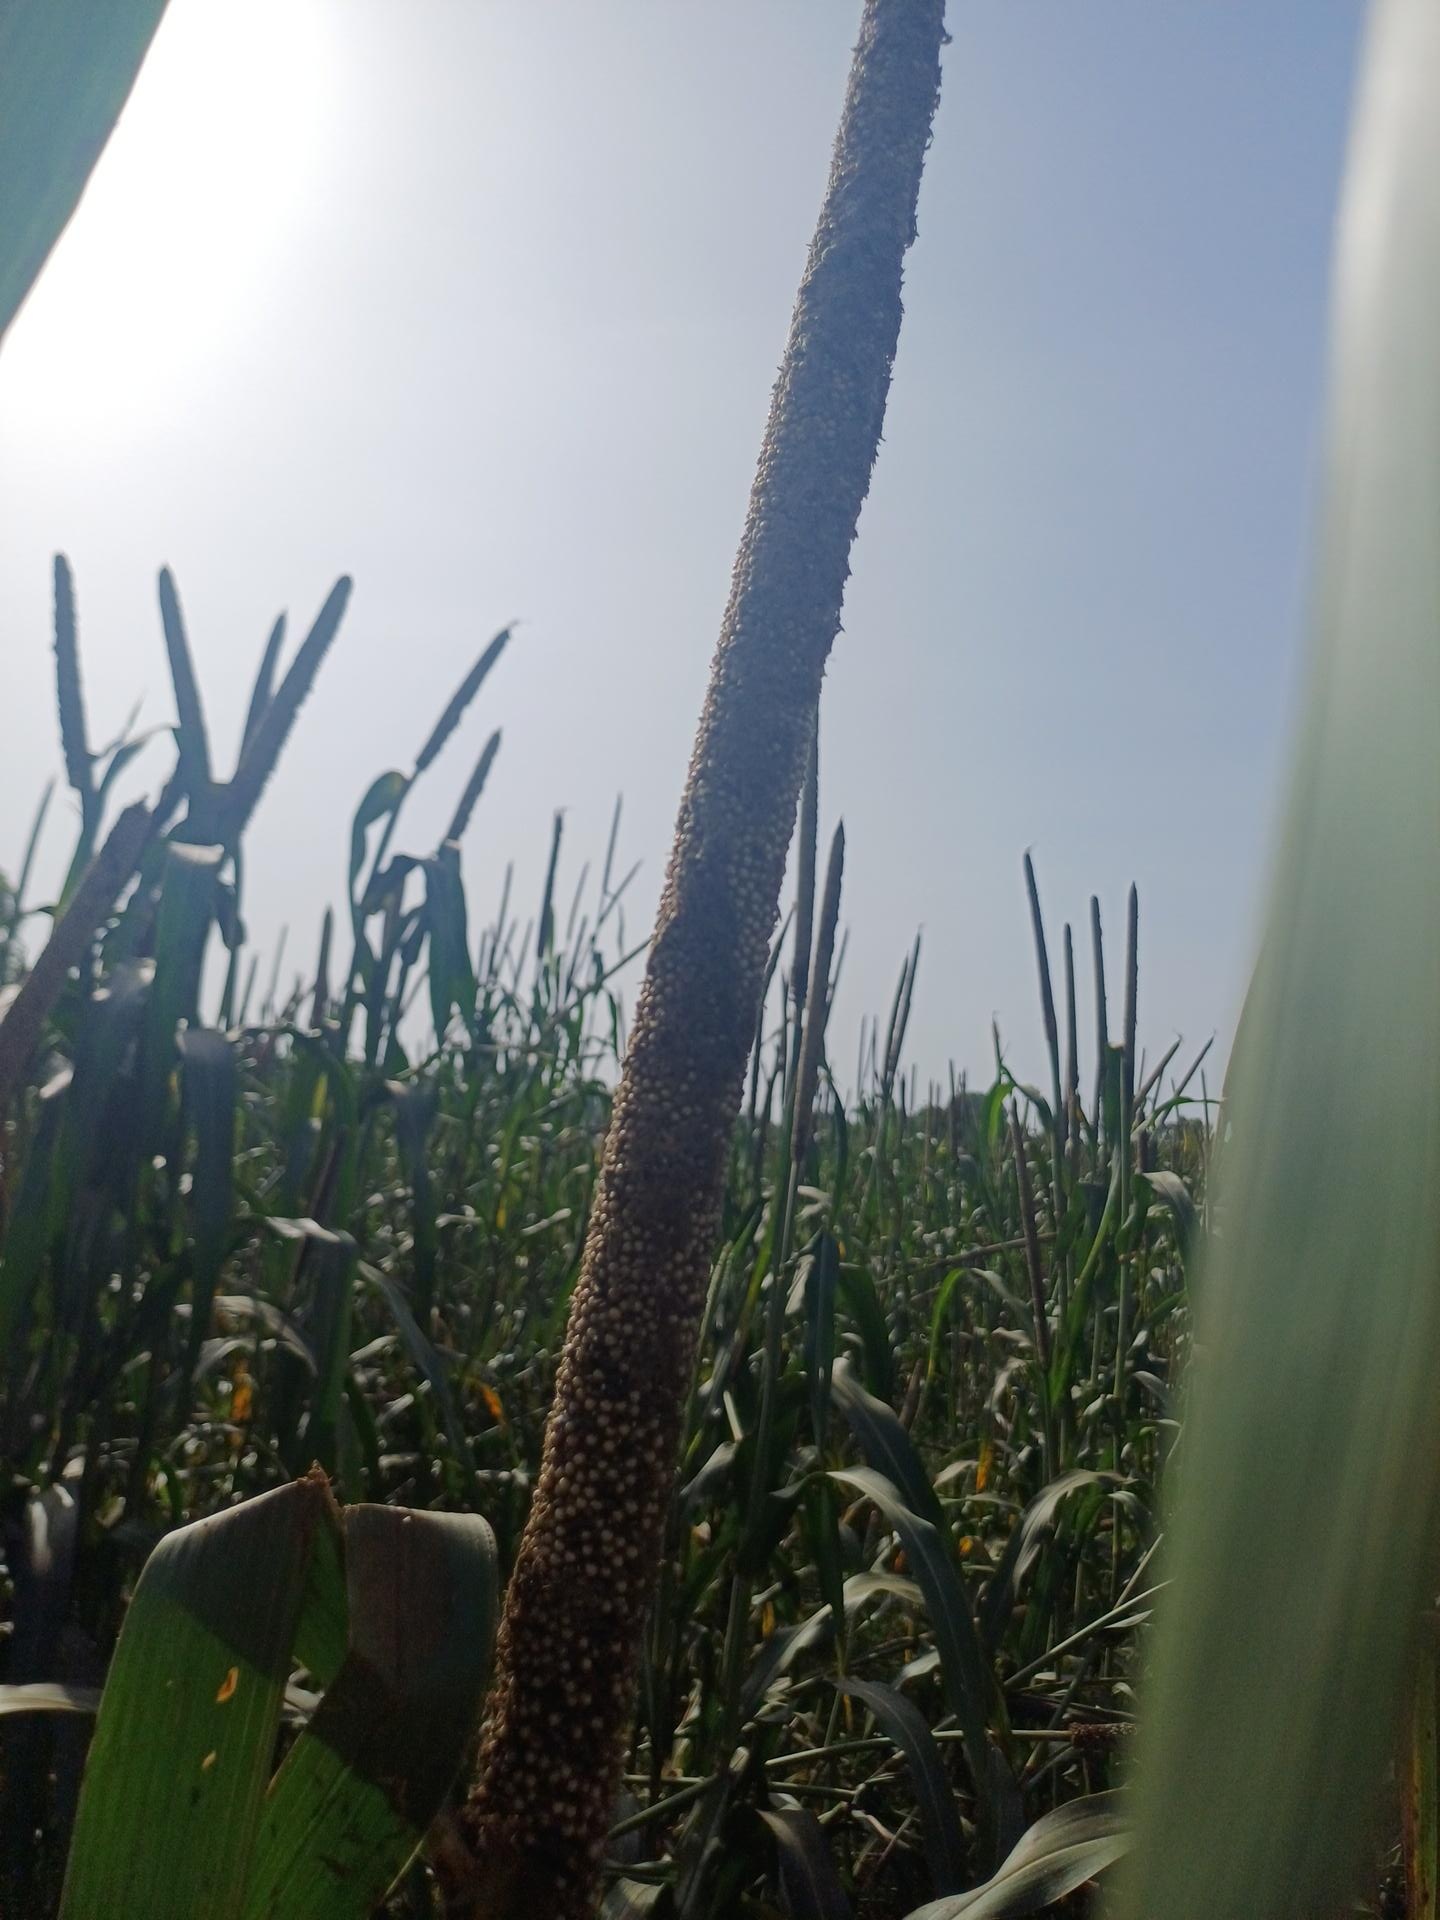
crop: pearl millet
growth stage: filling grain
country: Senegal
